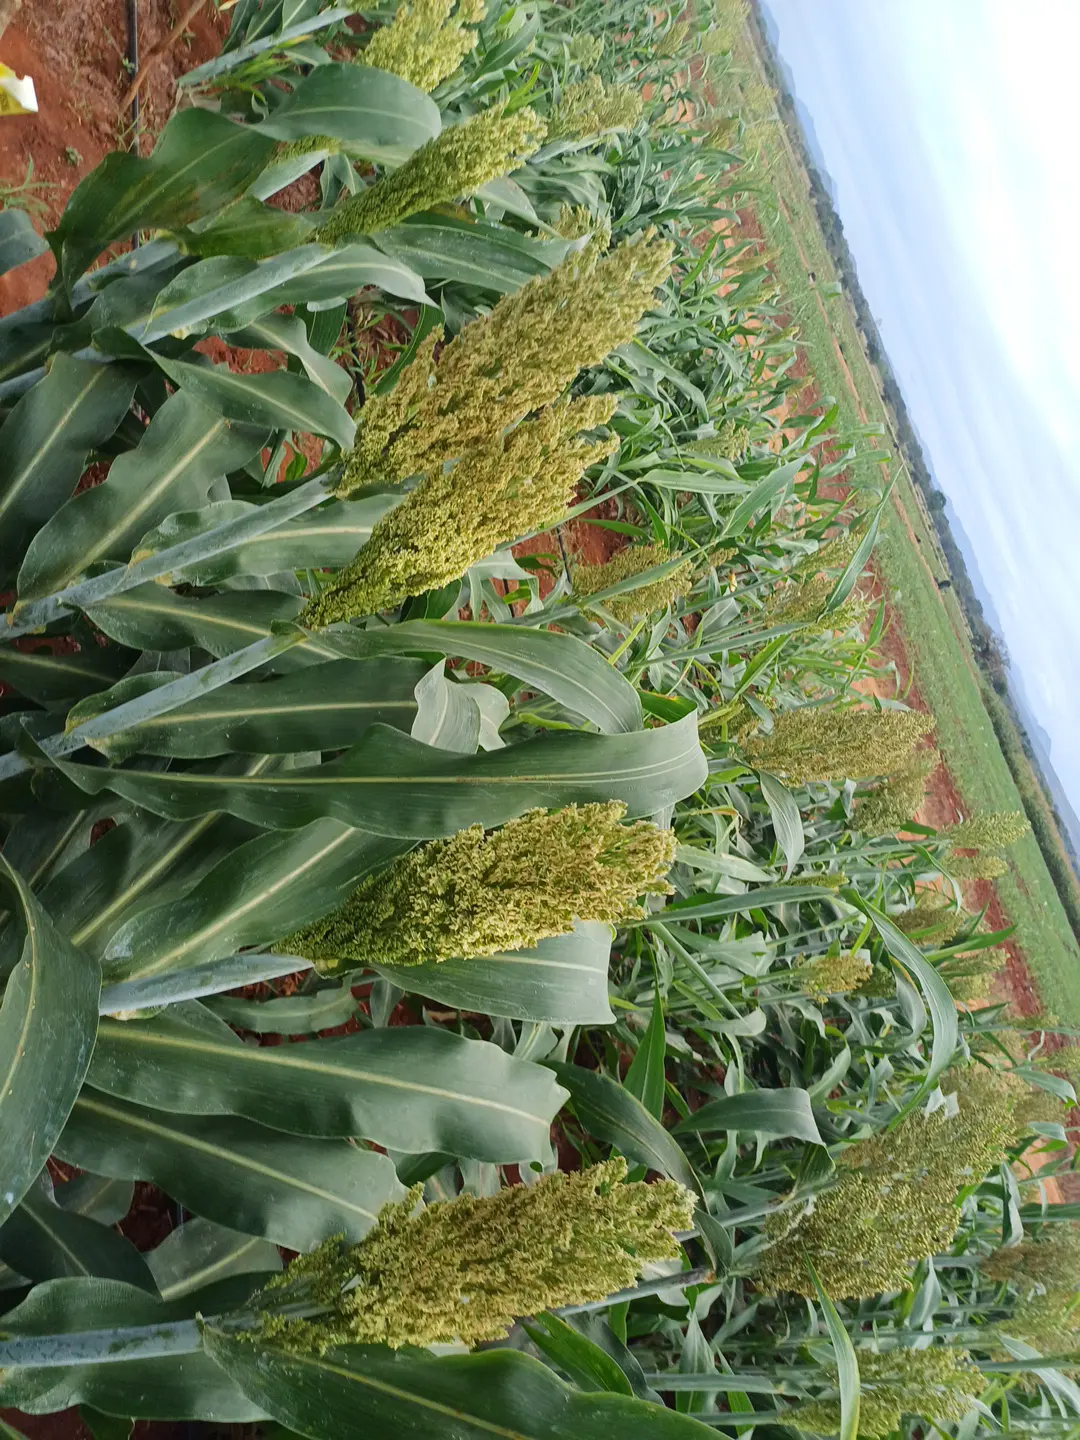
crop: sorghum
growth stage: flowering
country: Kenya
